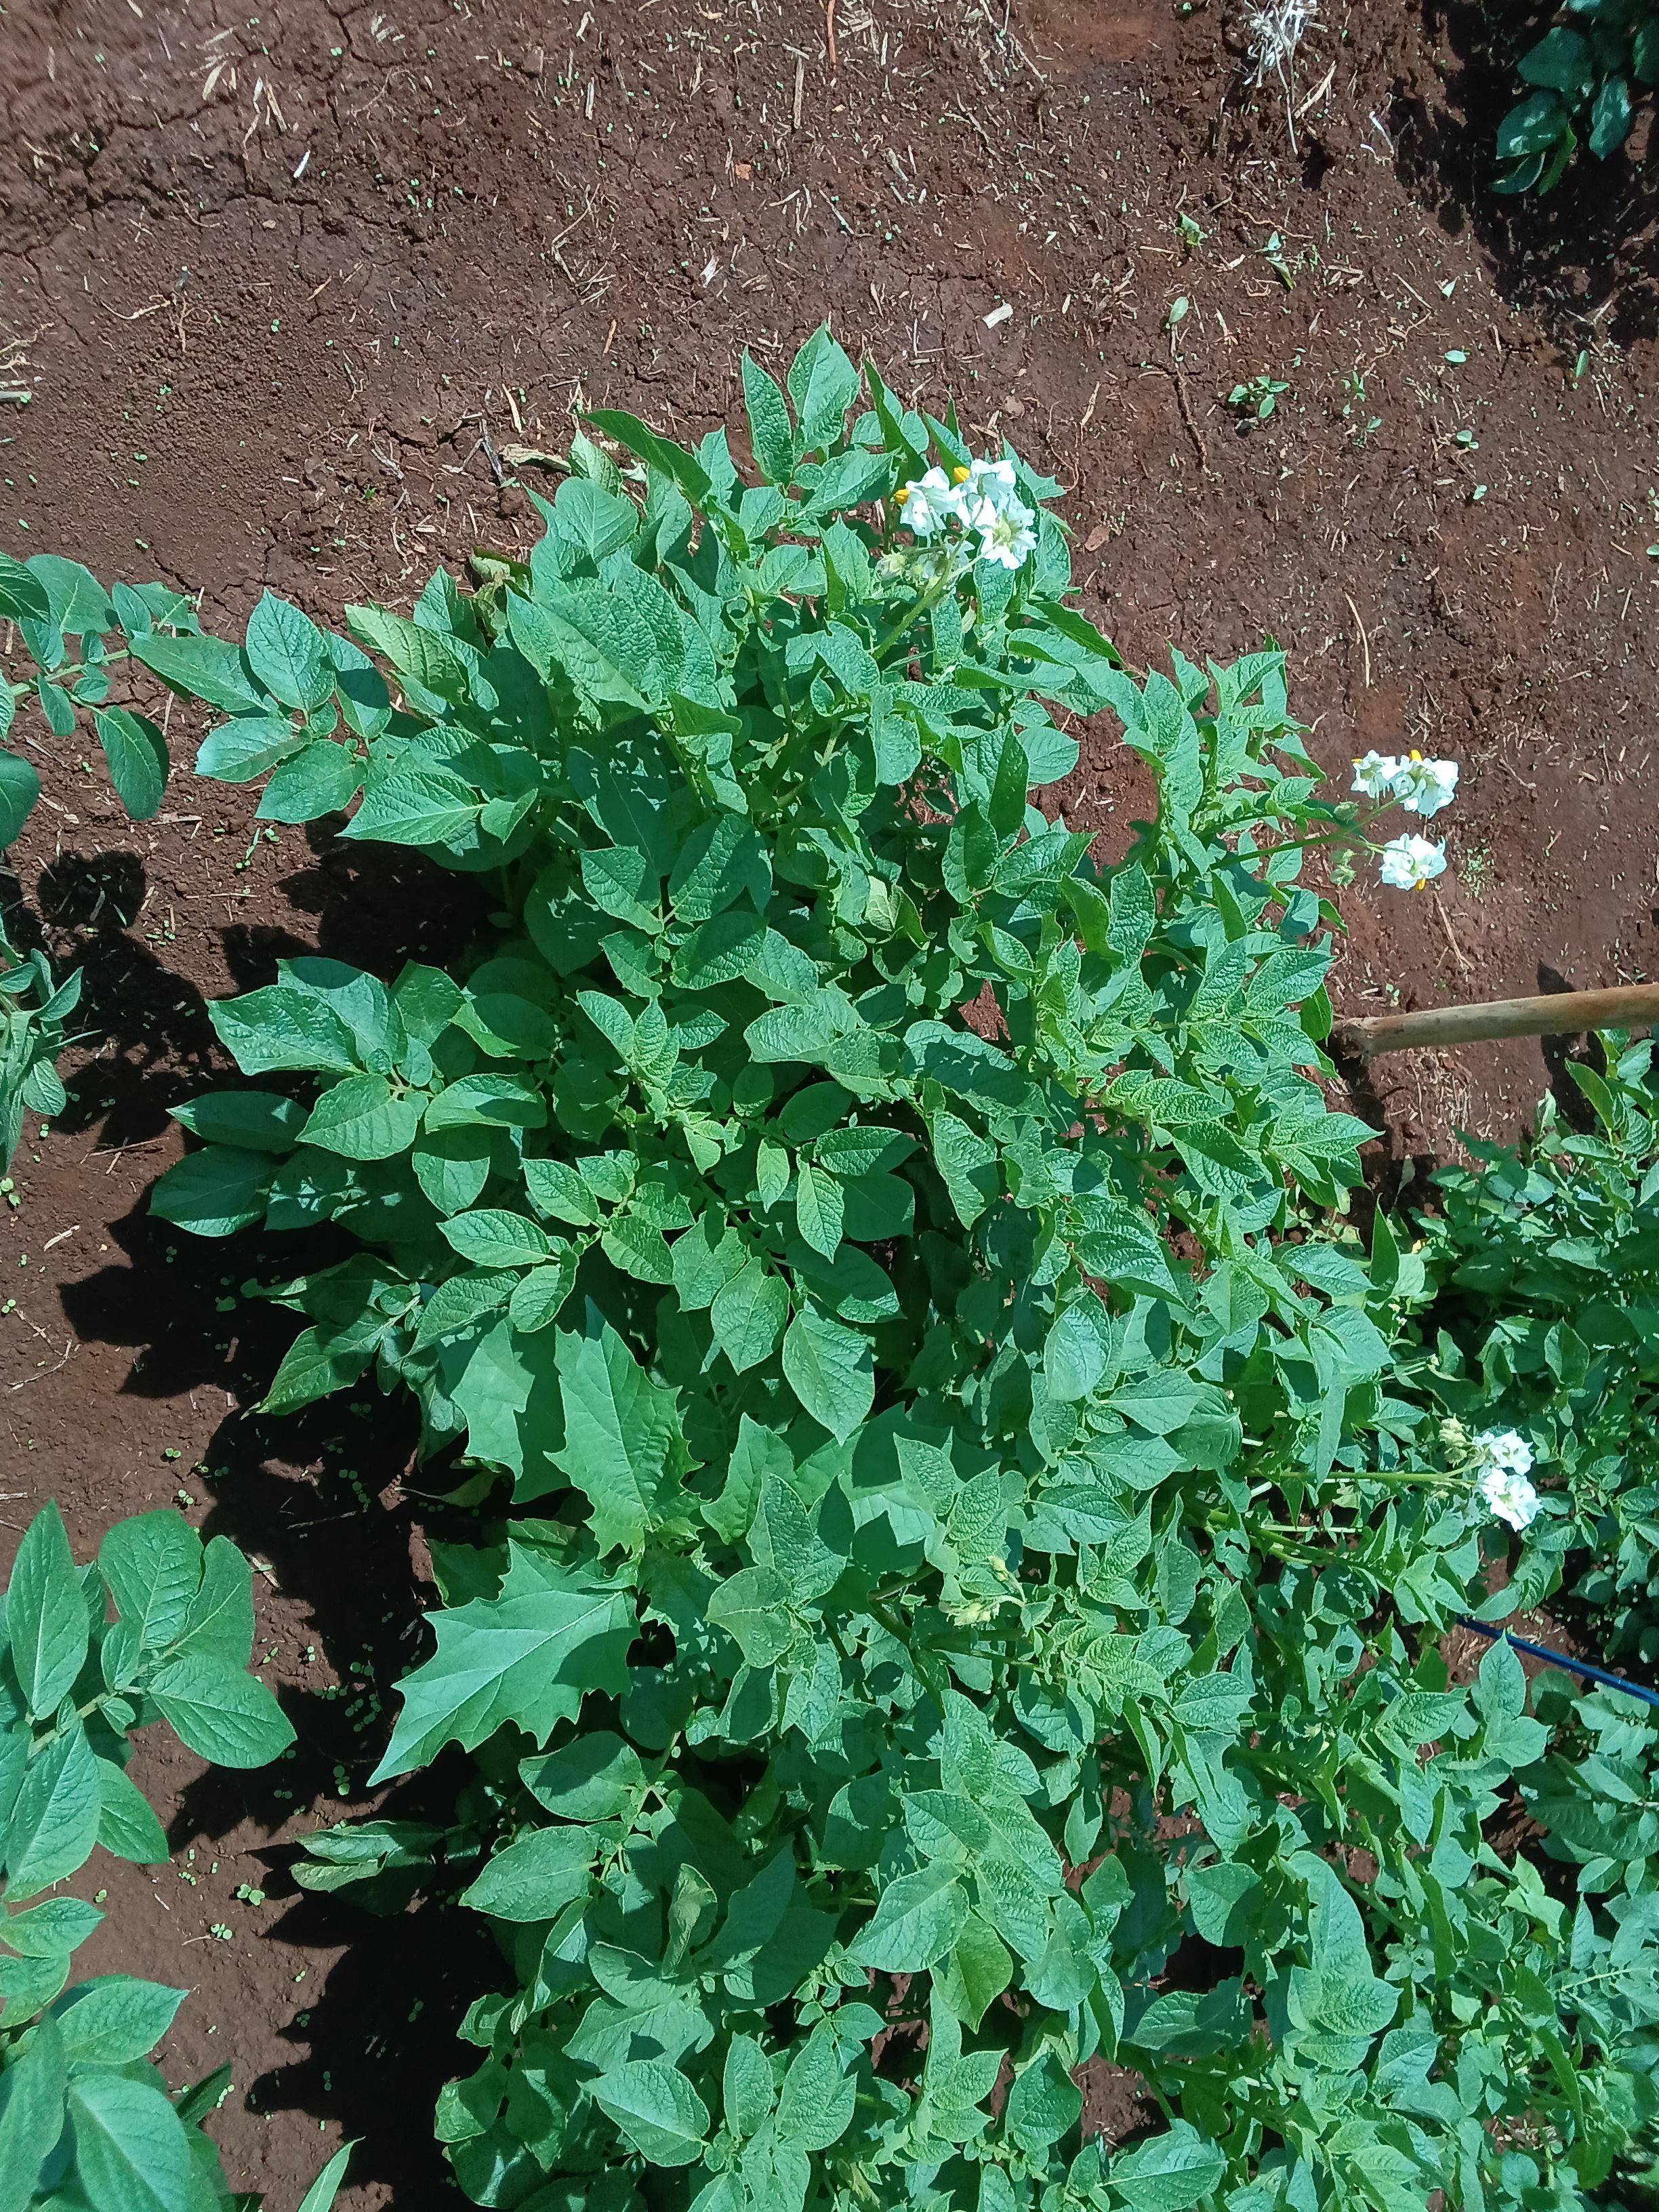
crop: potato
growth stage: flowering
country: Kenya
